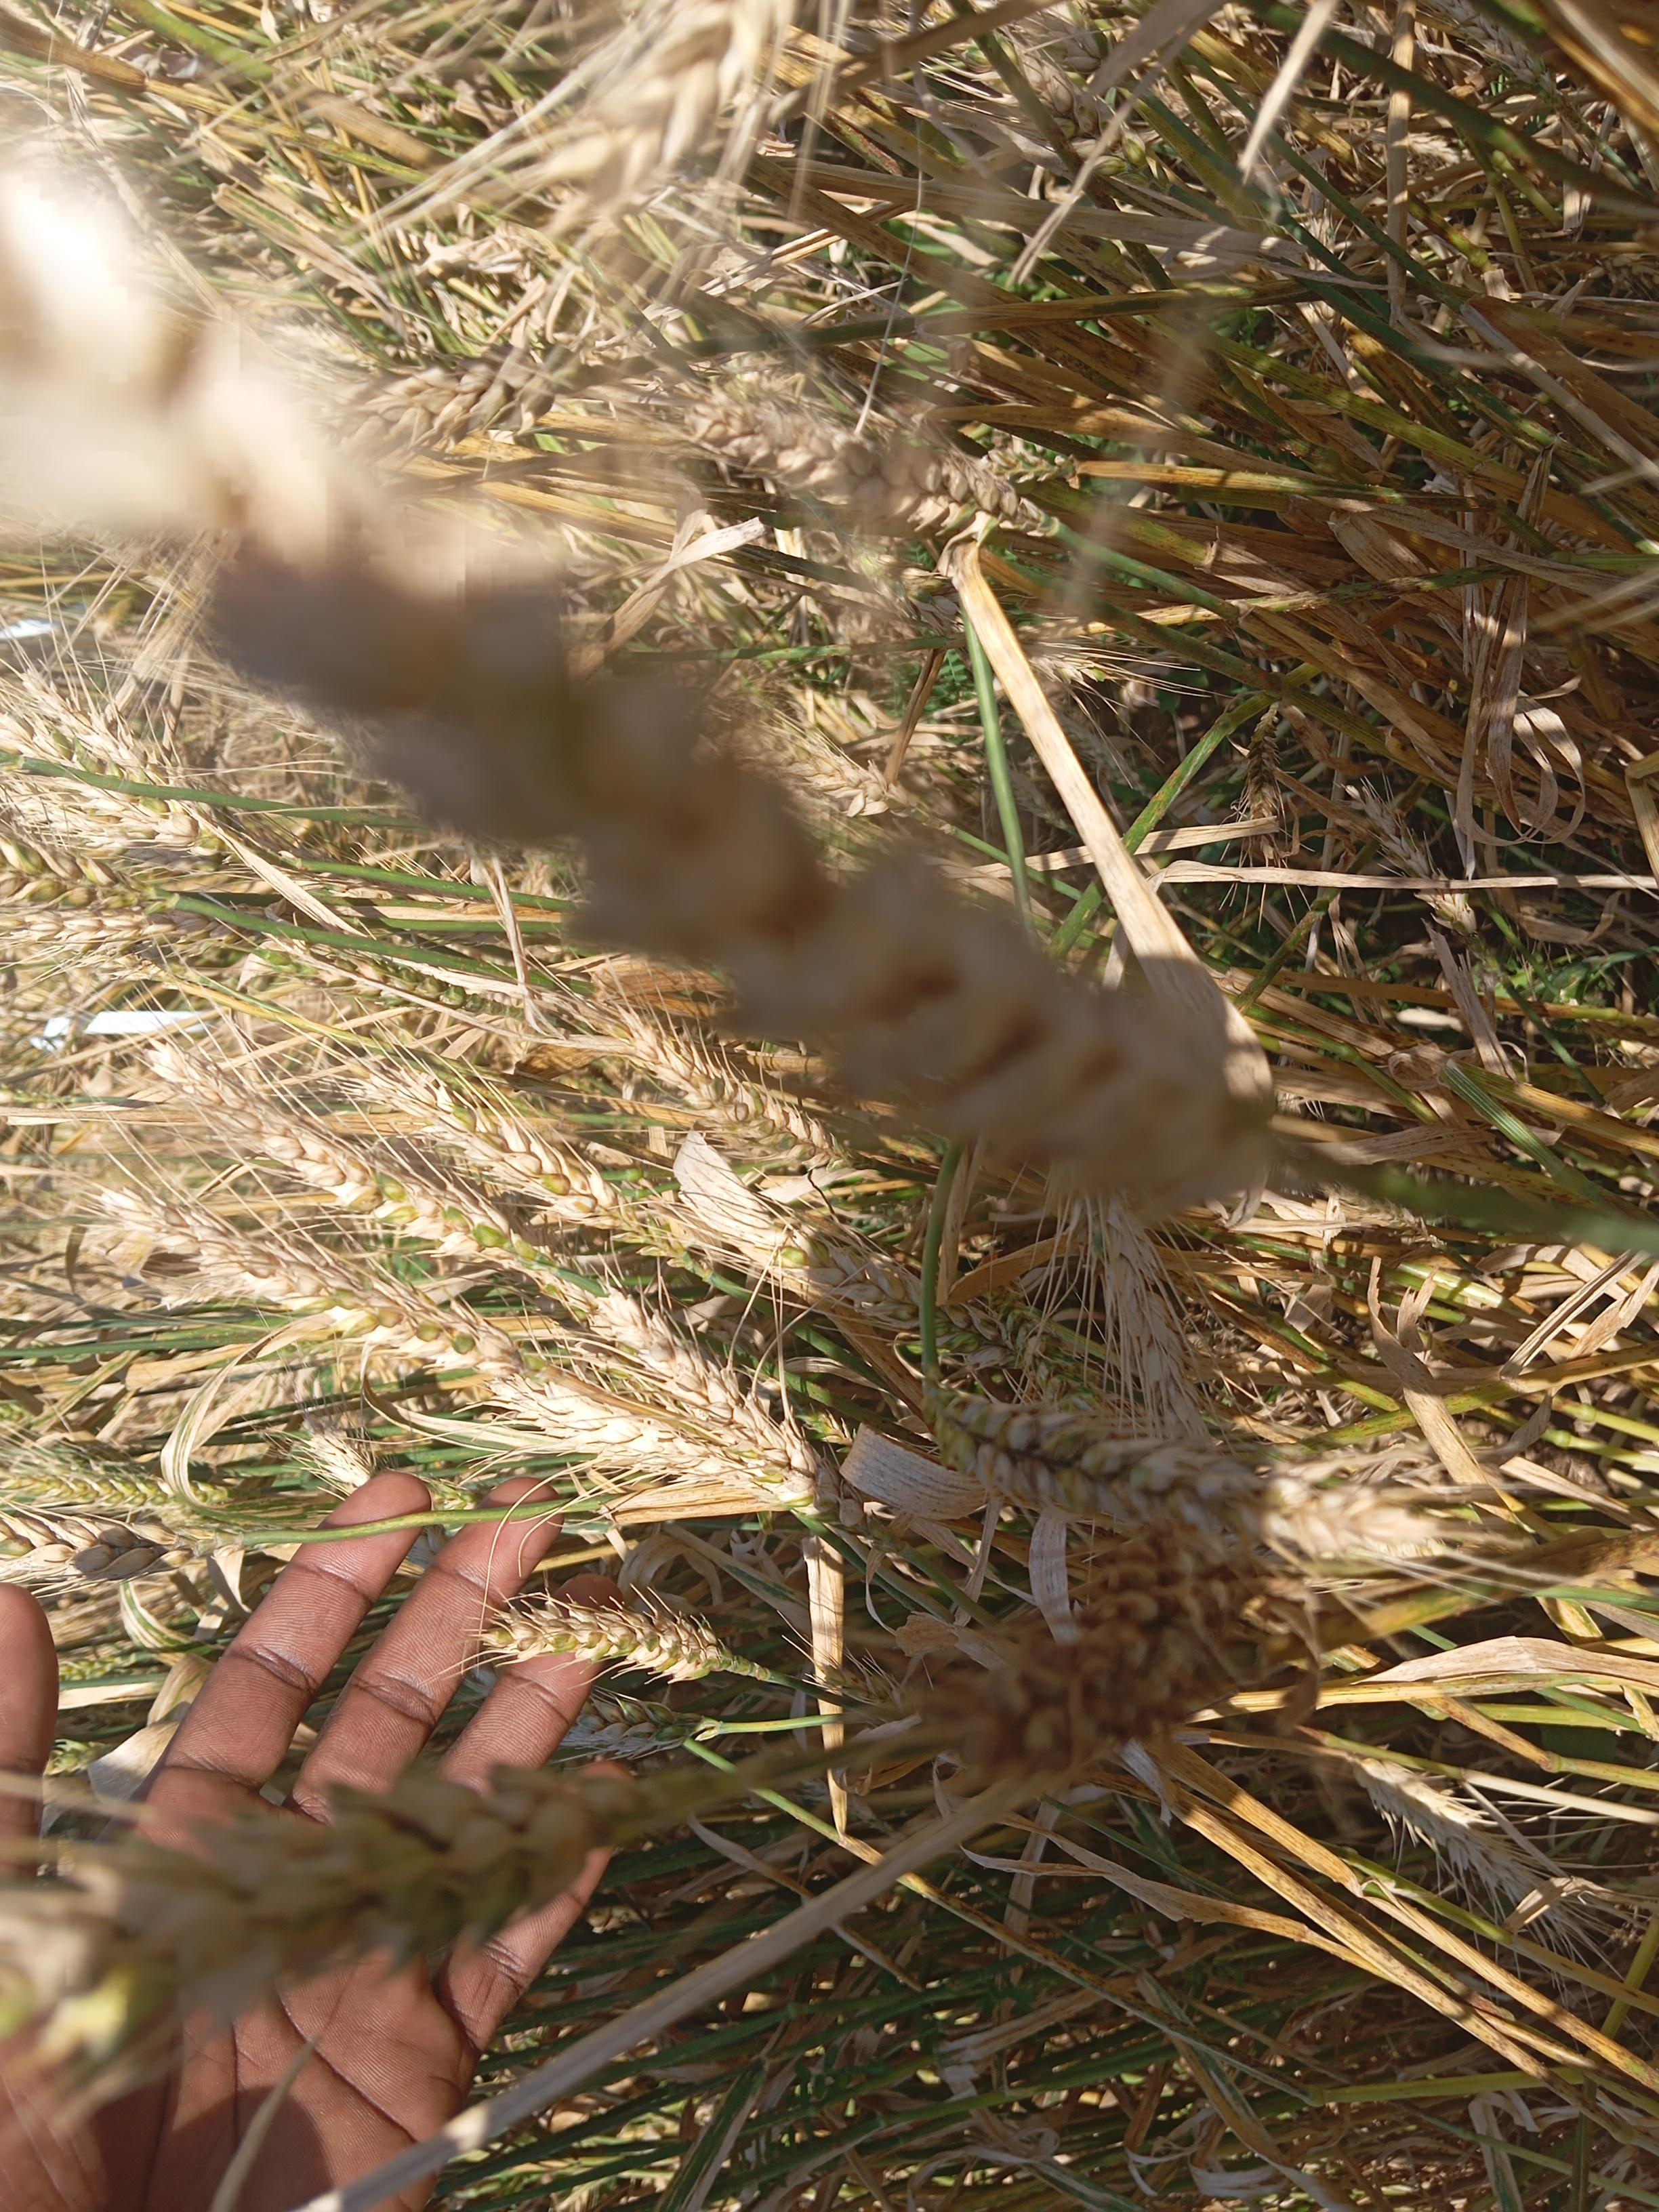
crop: wheat
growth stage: maturity
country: Kenya
